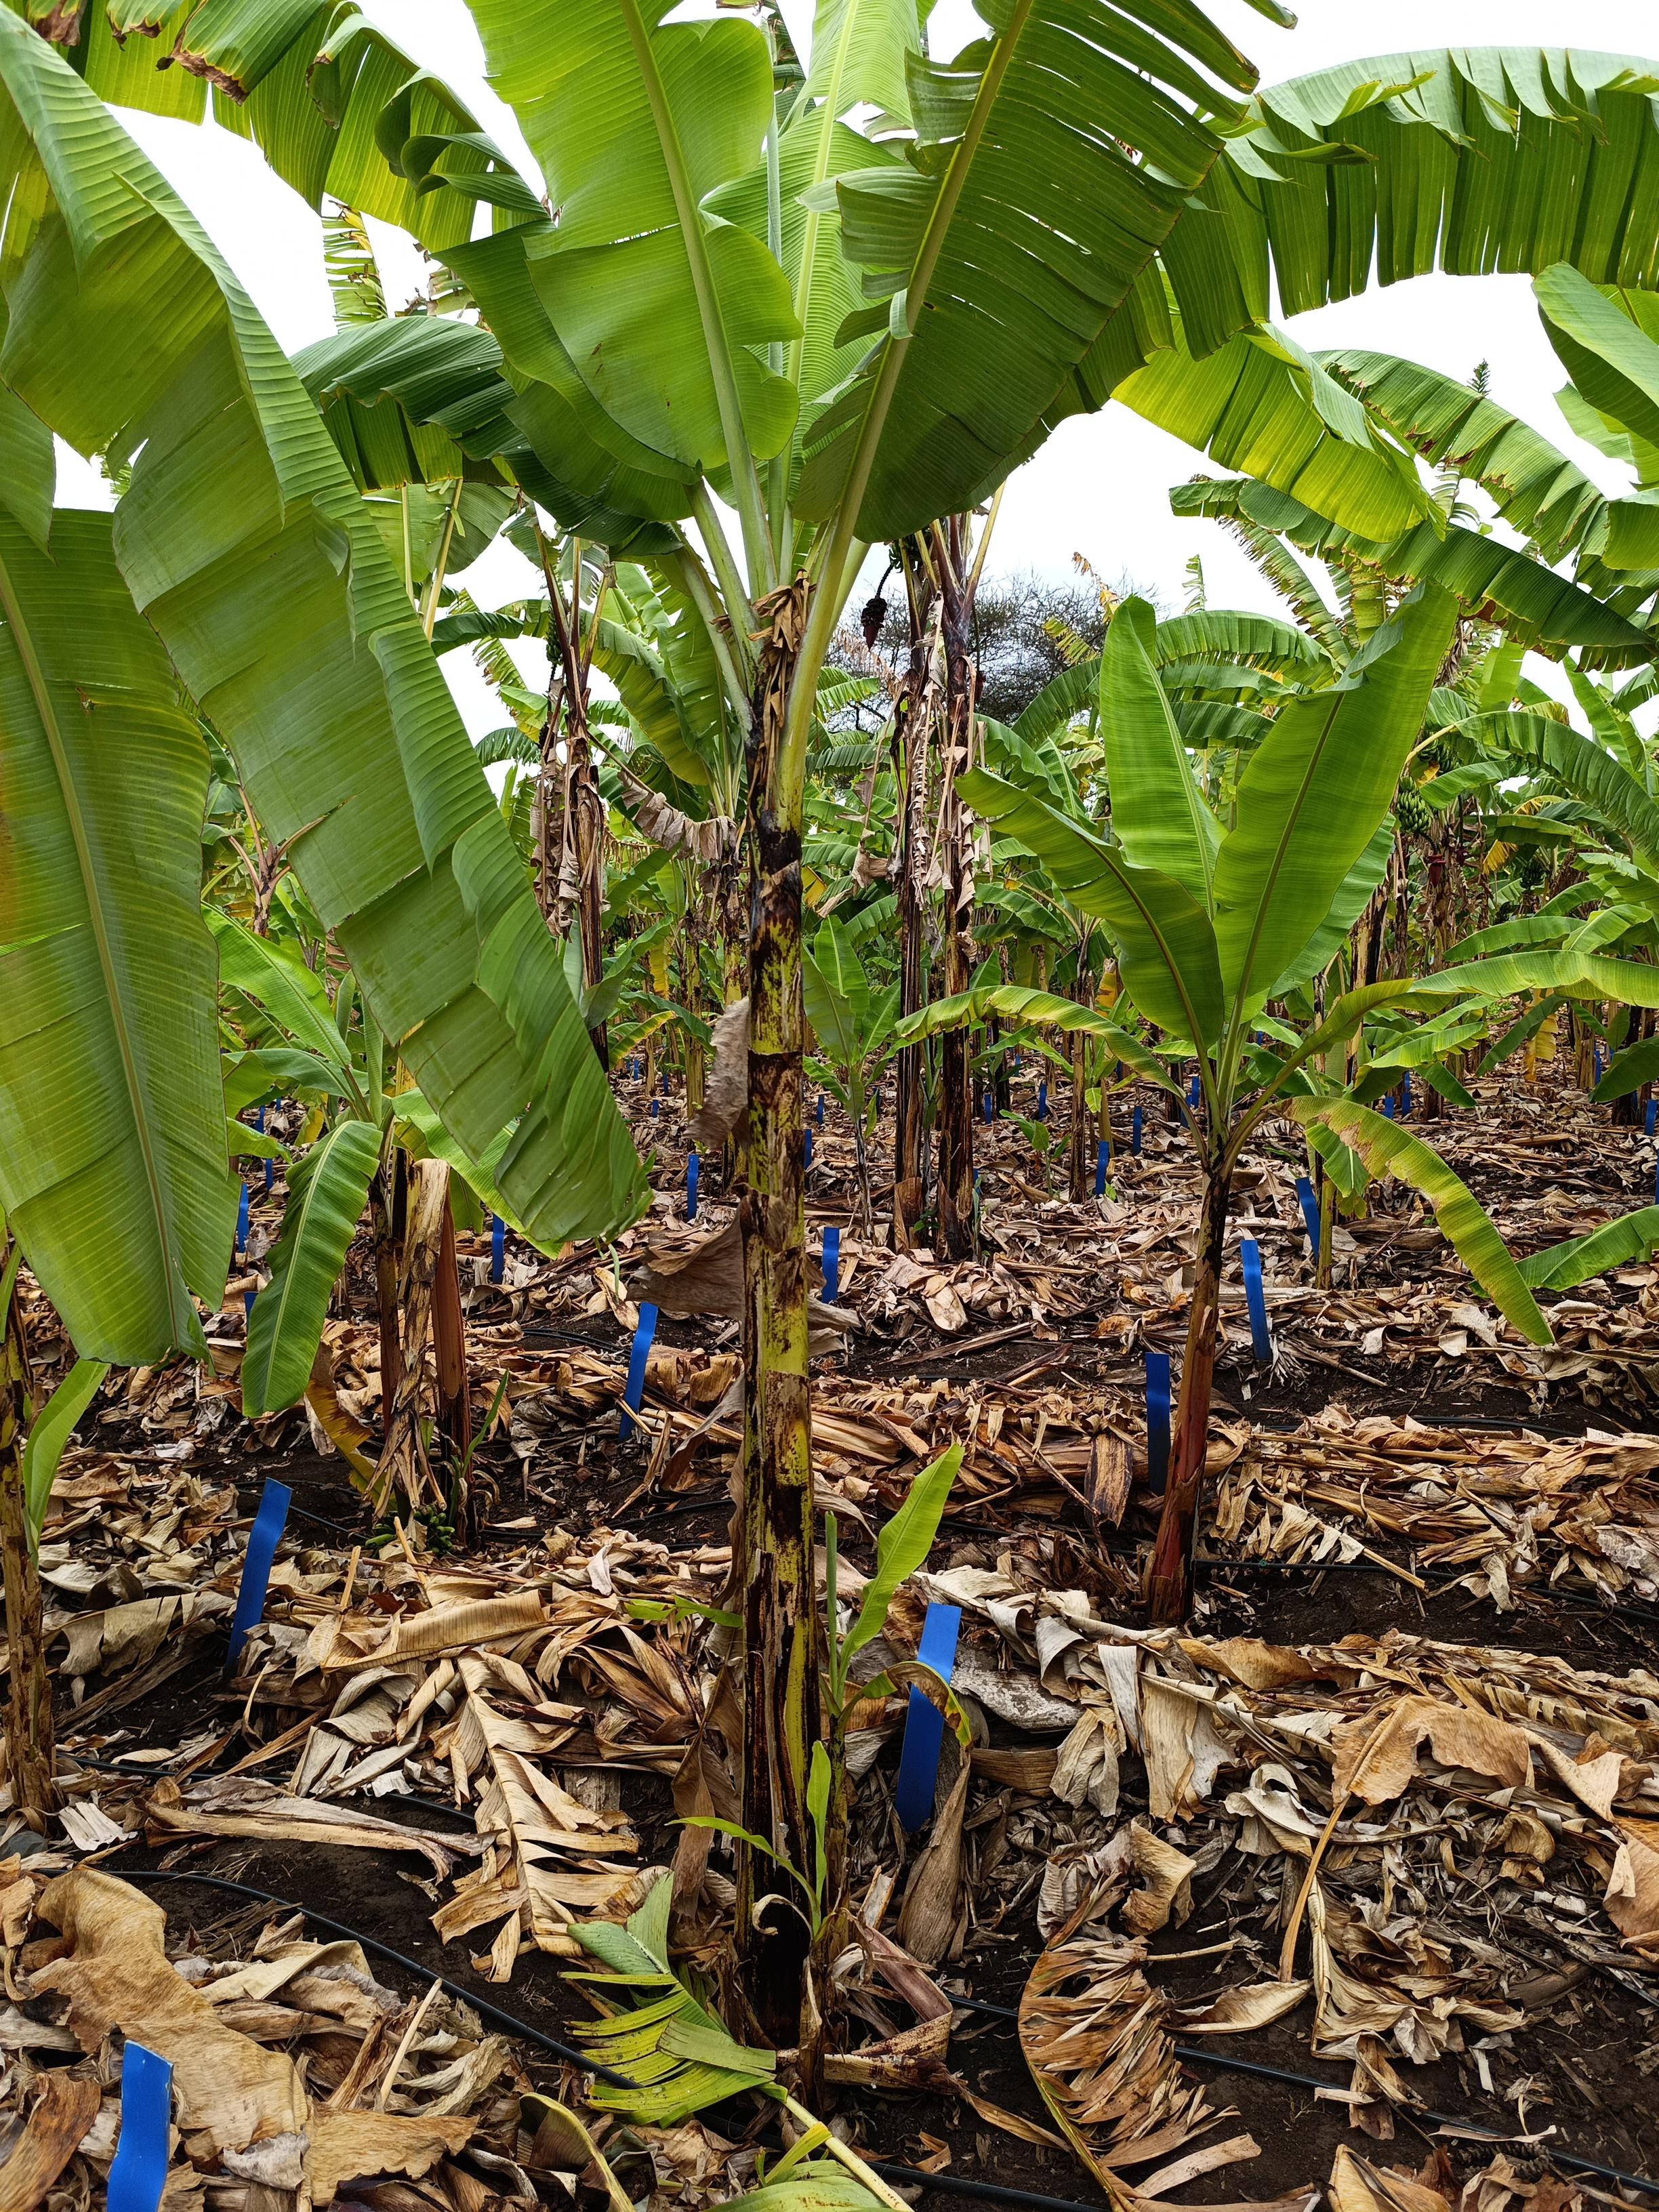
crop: banana
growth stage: vegetative
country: Tanzania
